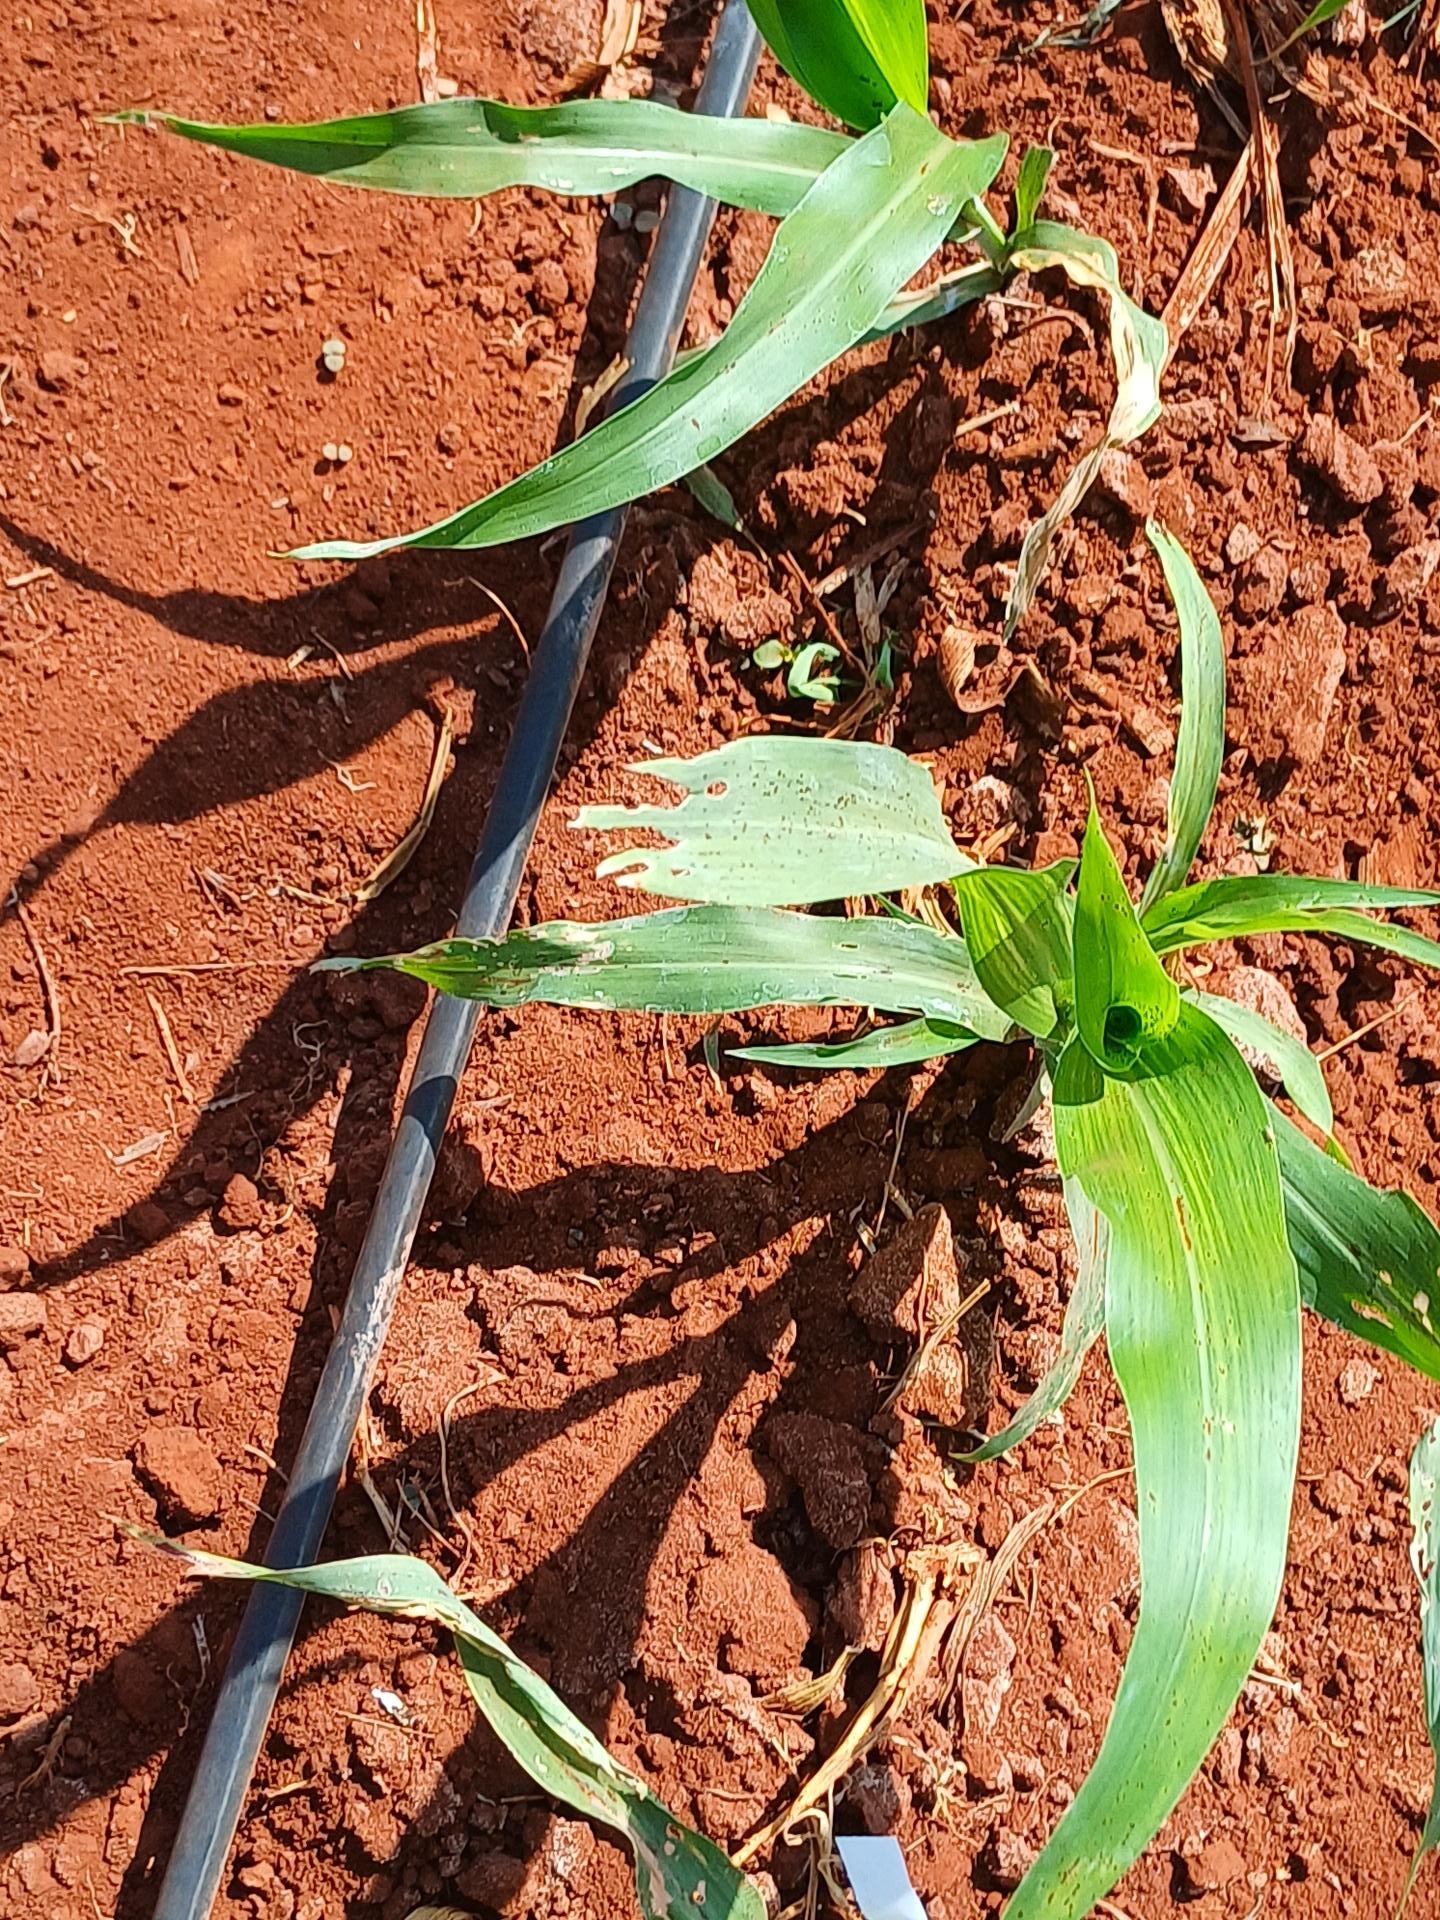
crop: sorghum
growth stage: vegetative
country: Kenya
